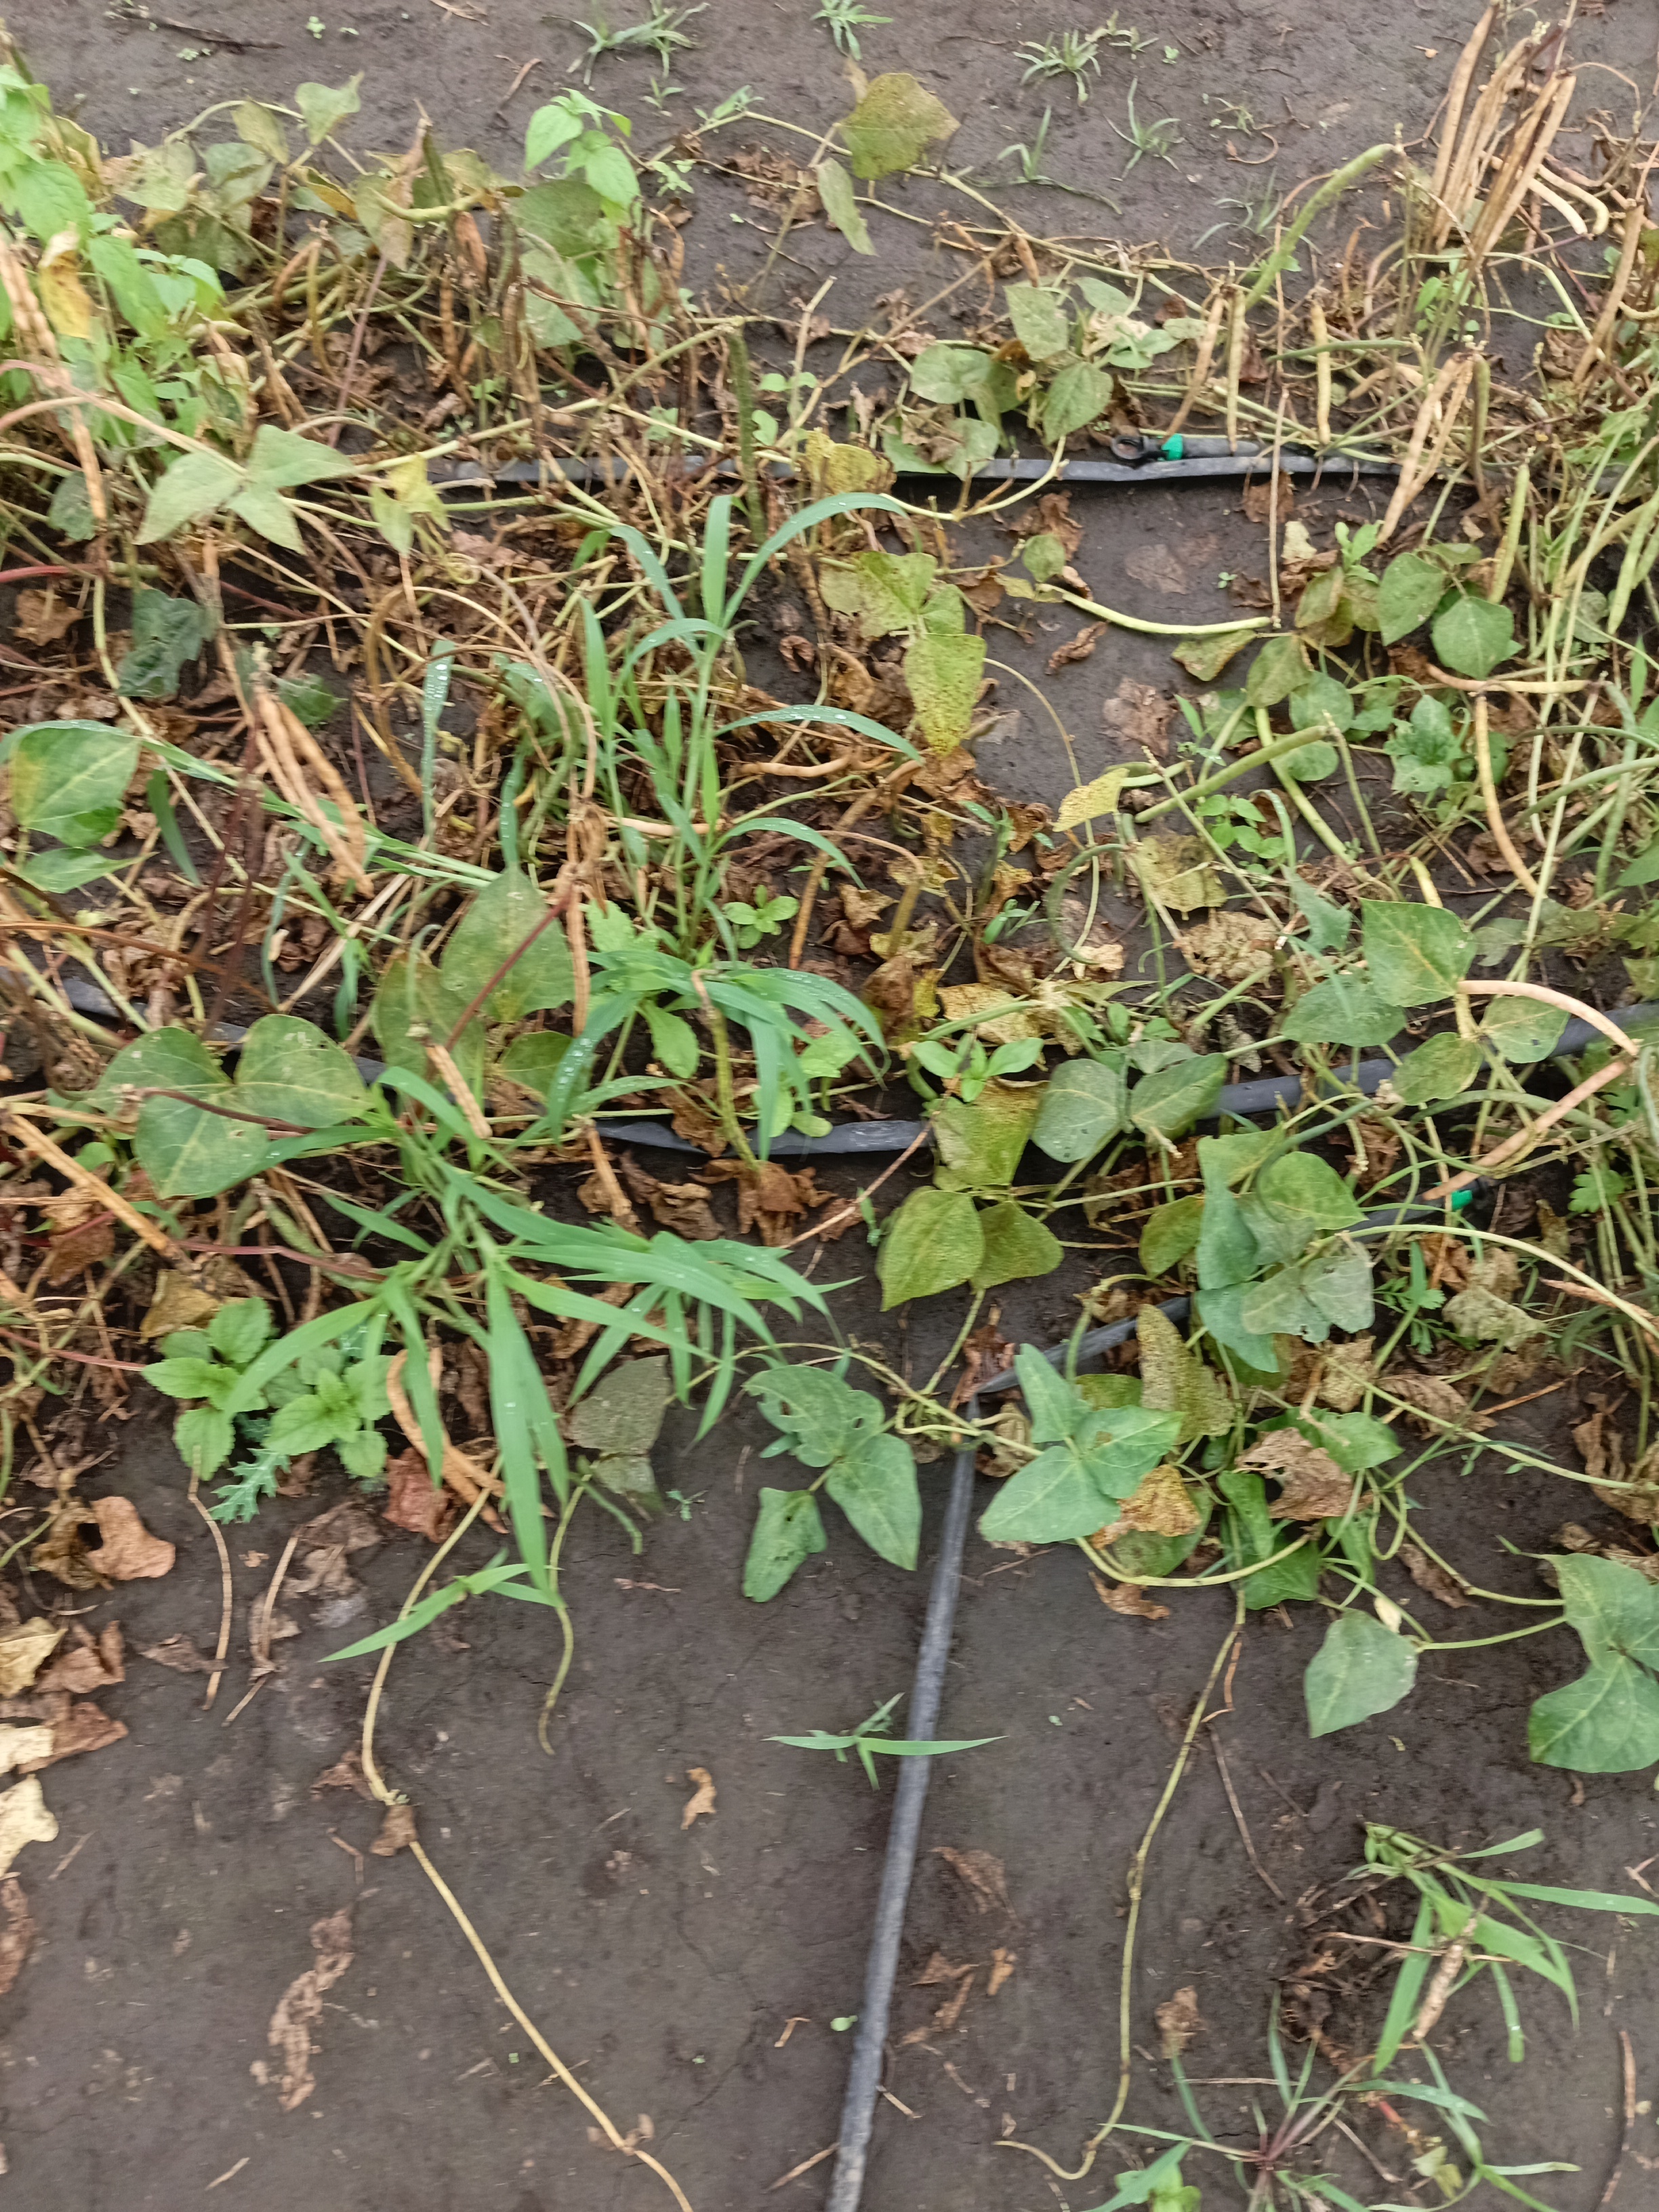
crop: cowpea
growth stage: development pod
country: Tanzania
